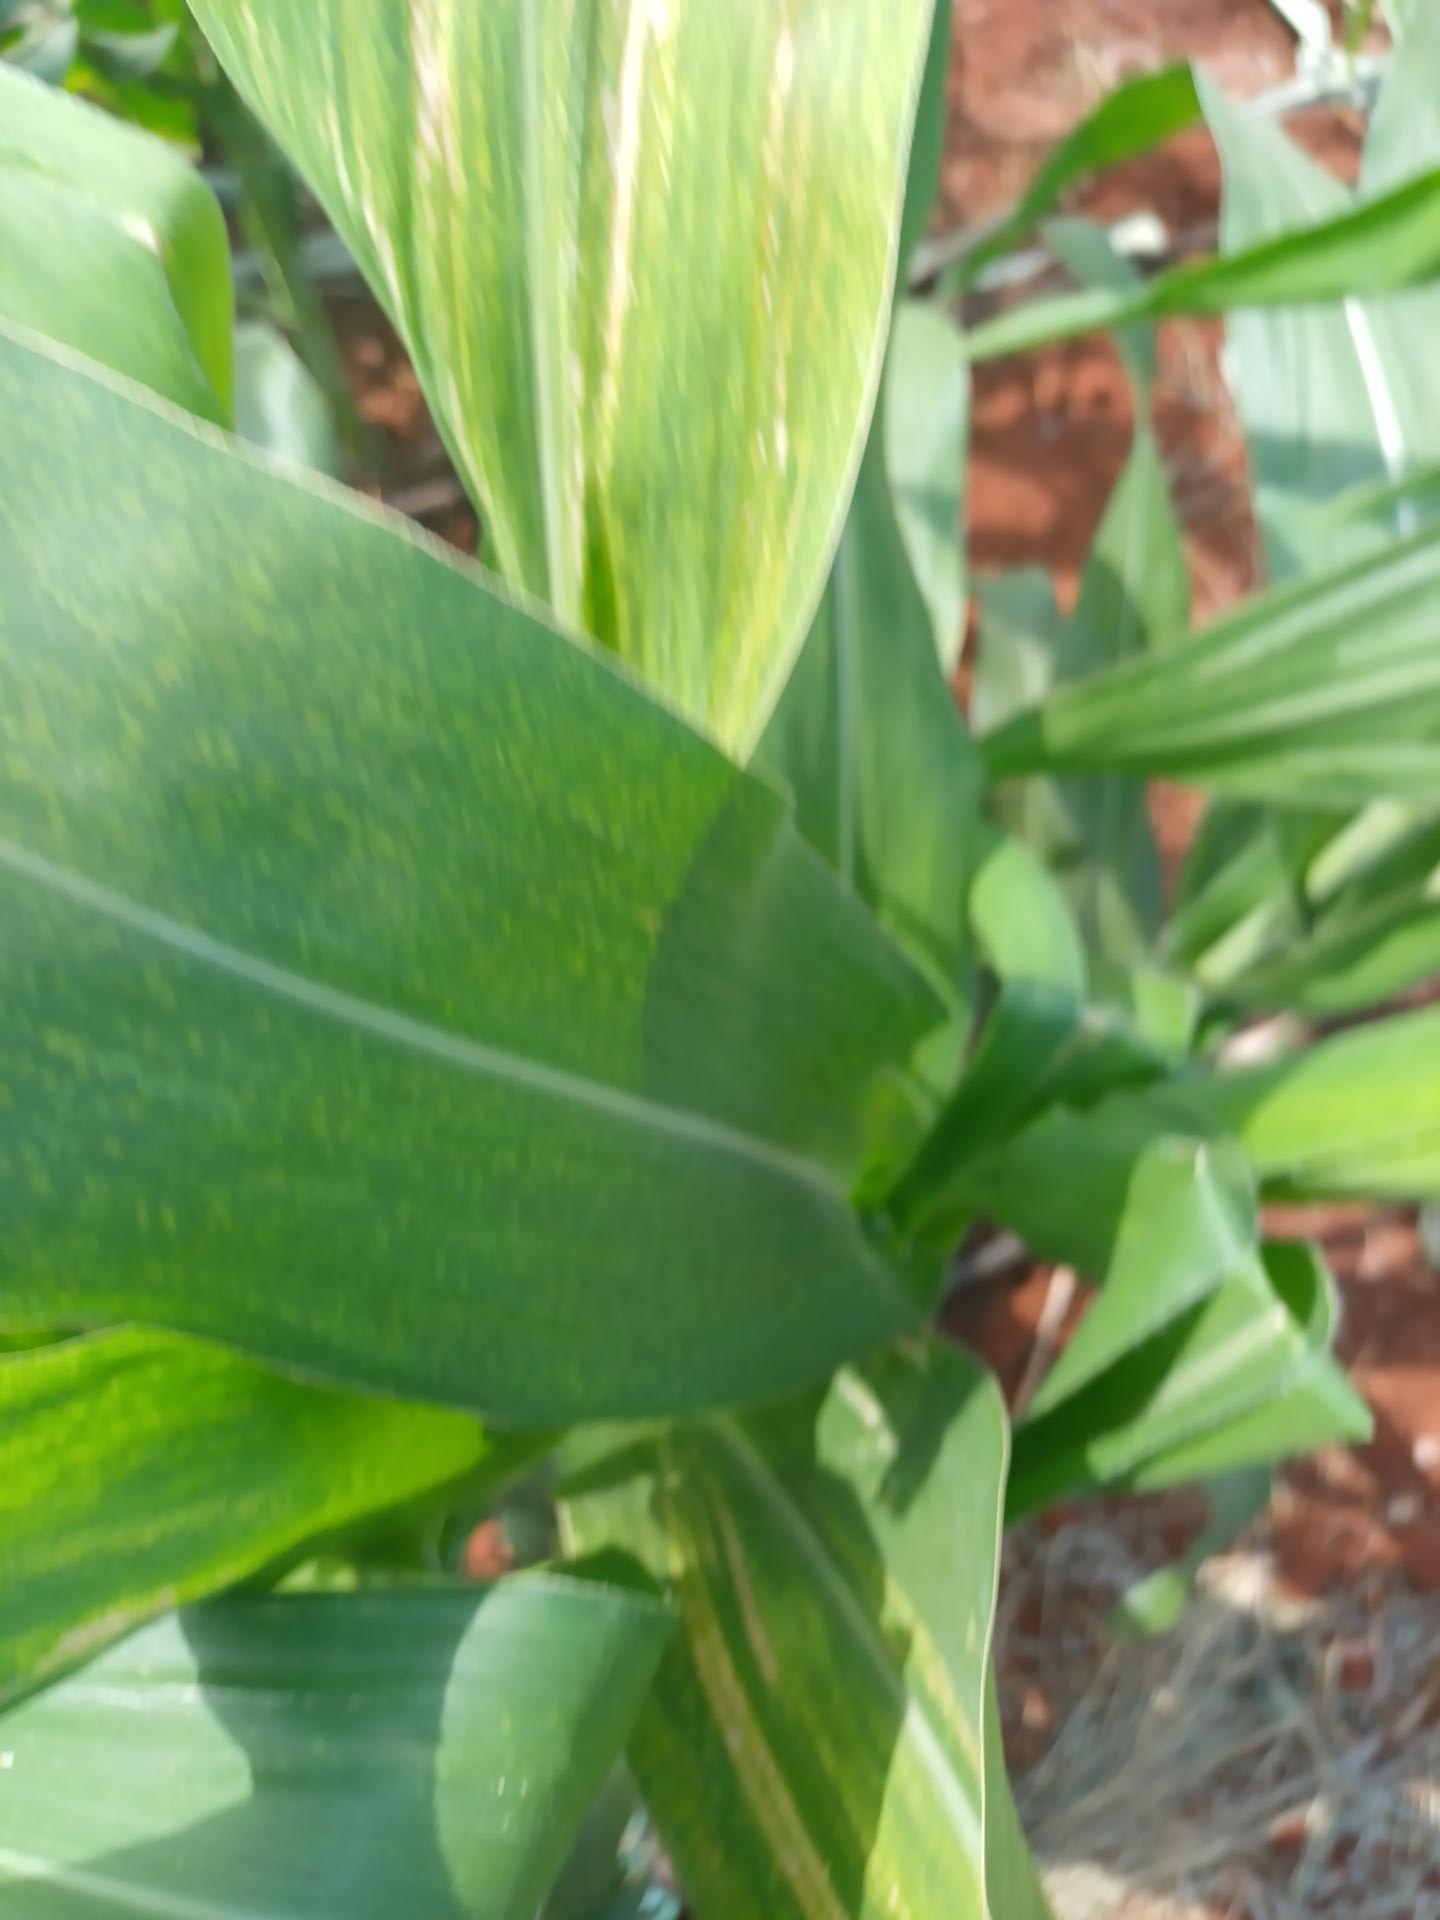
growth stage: flowering
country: Kenya
